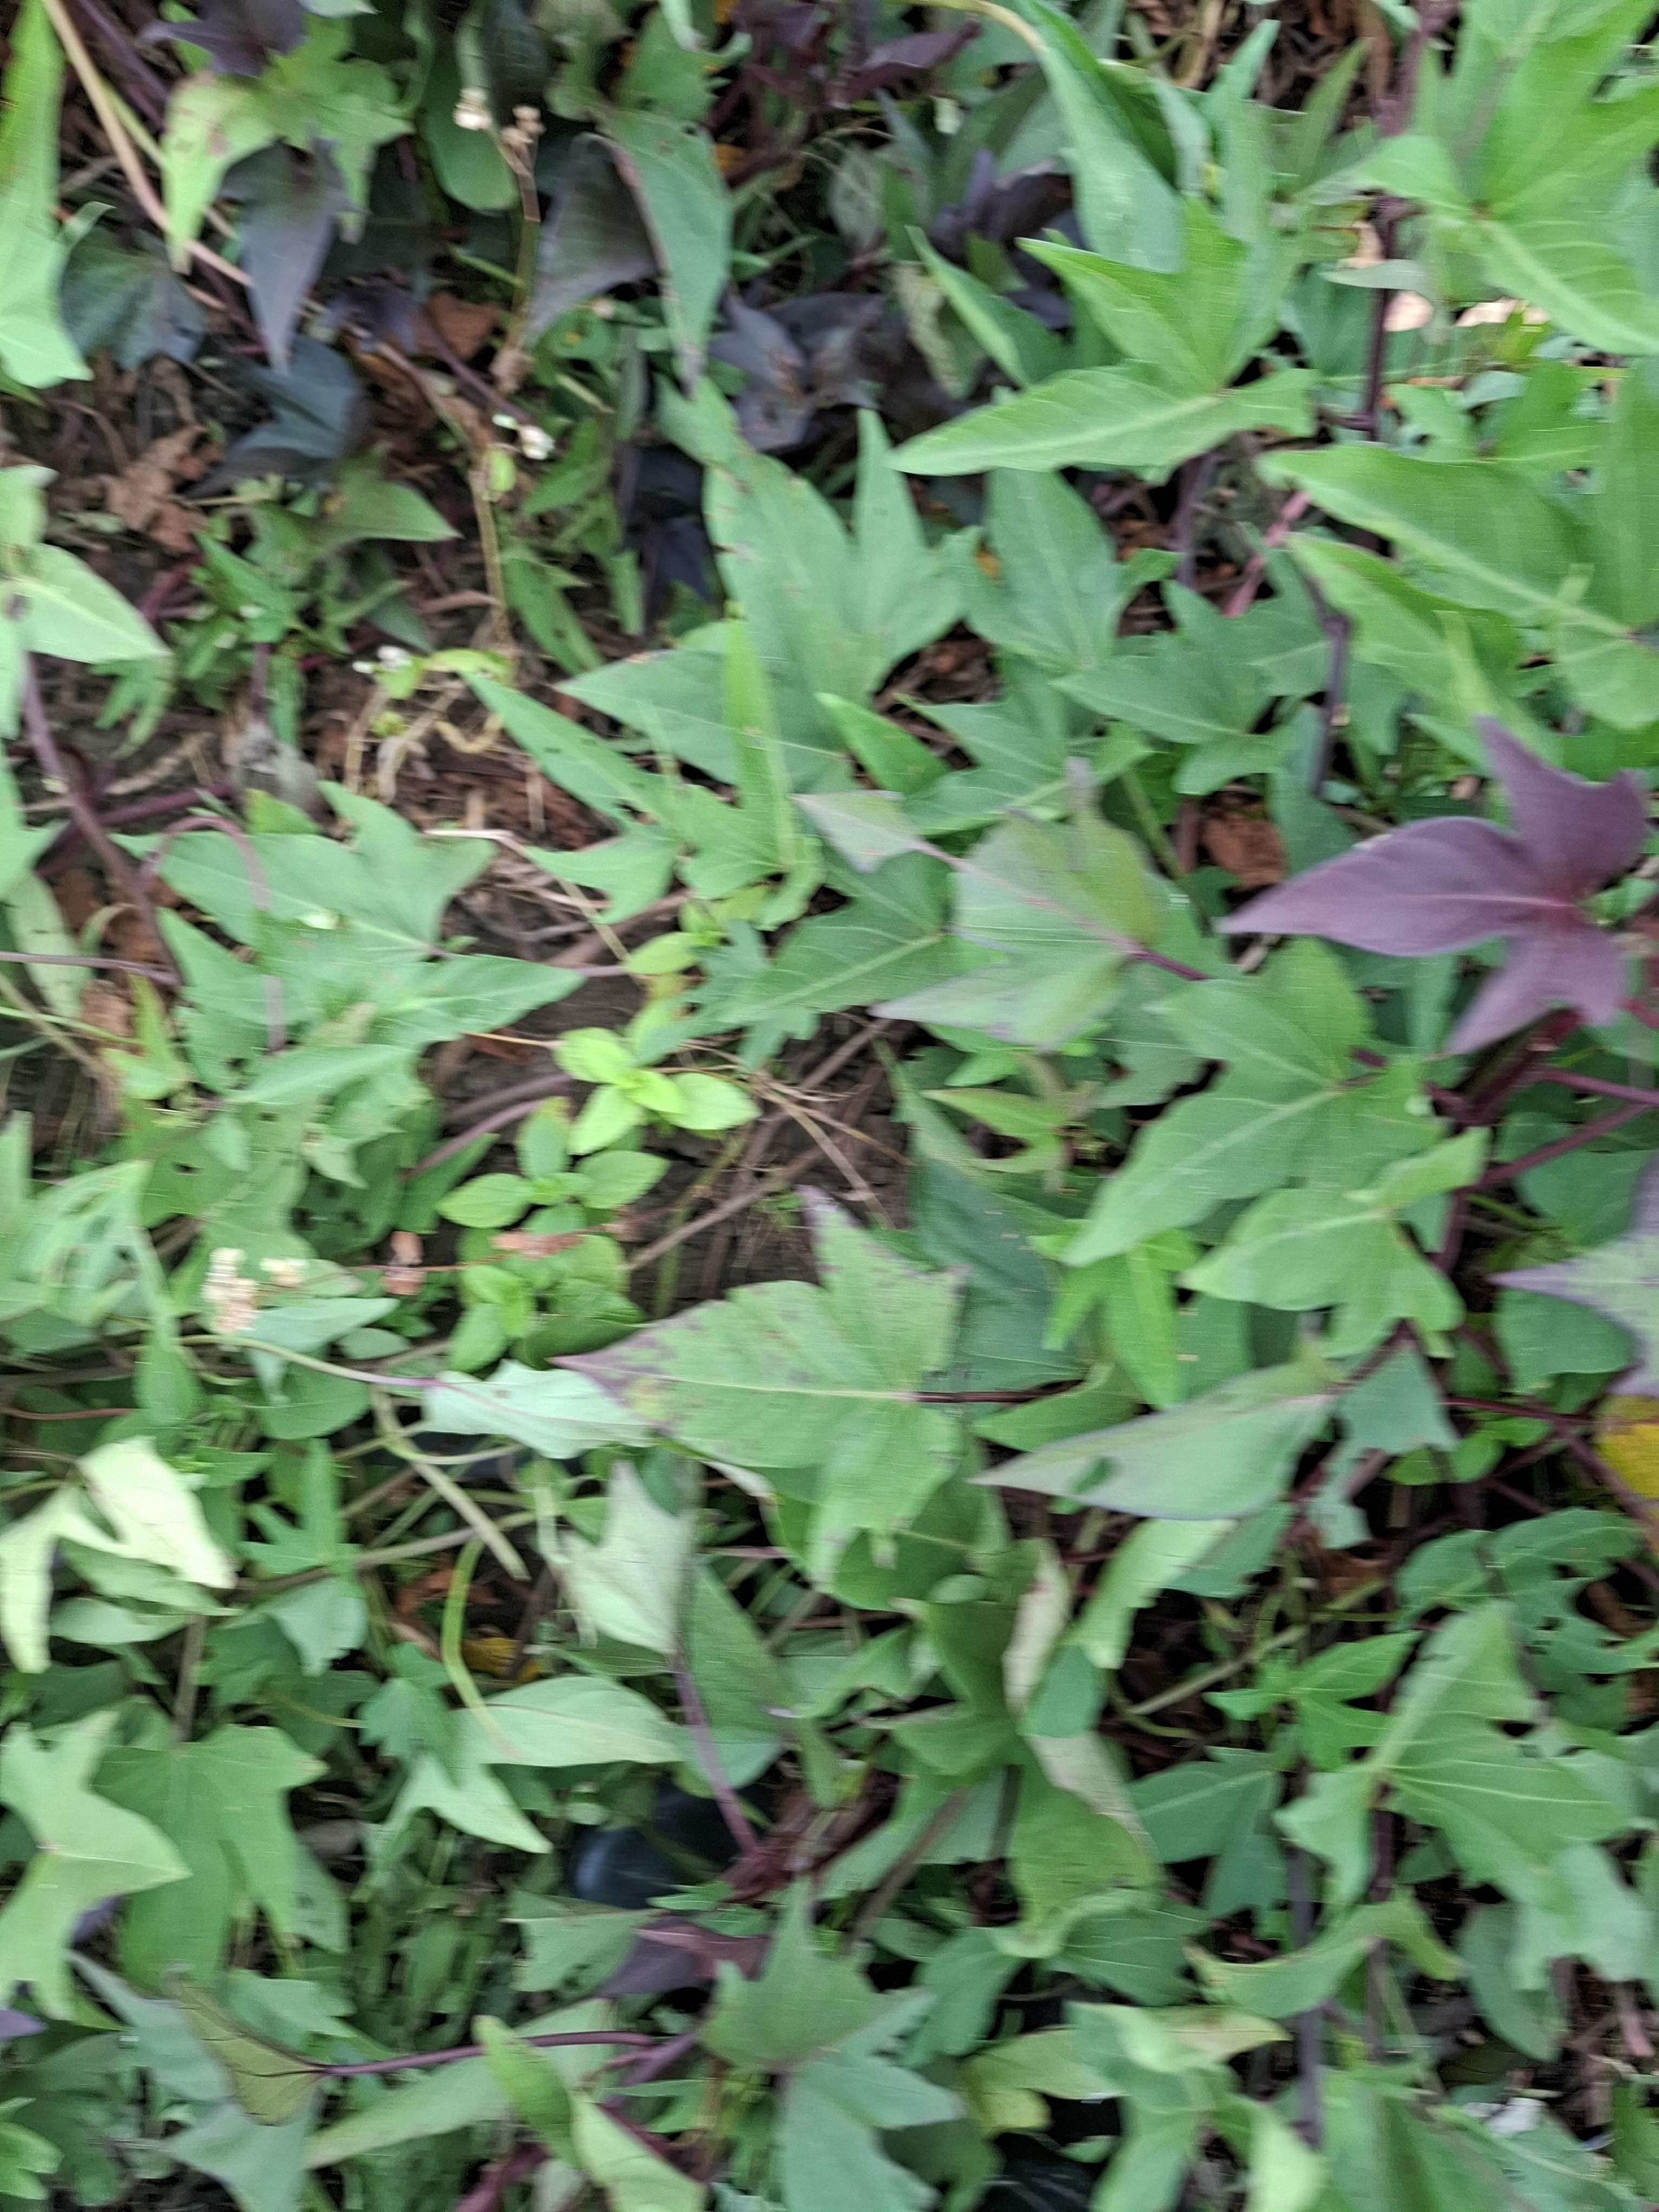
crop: sweet potato
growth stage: flowering
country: Tanzania
